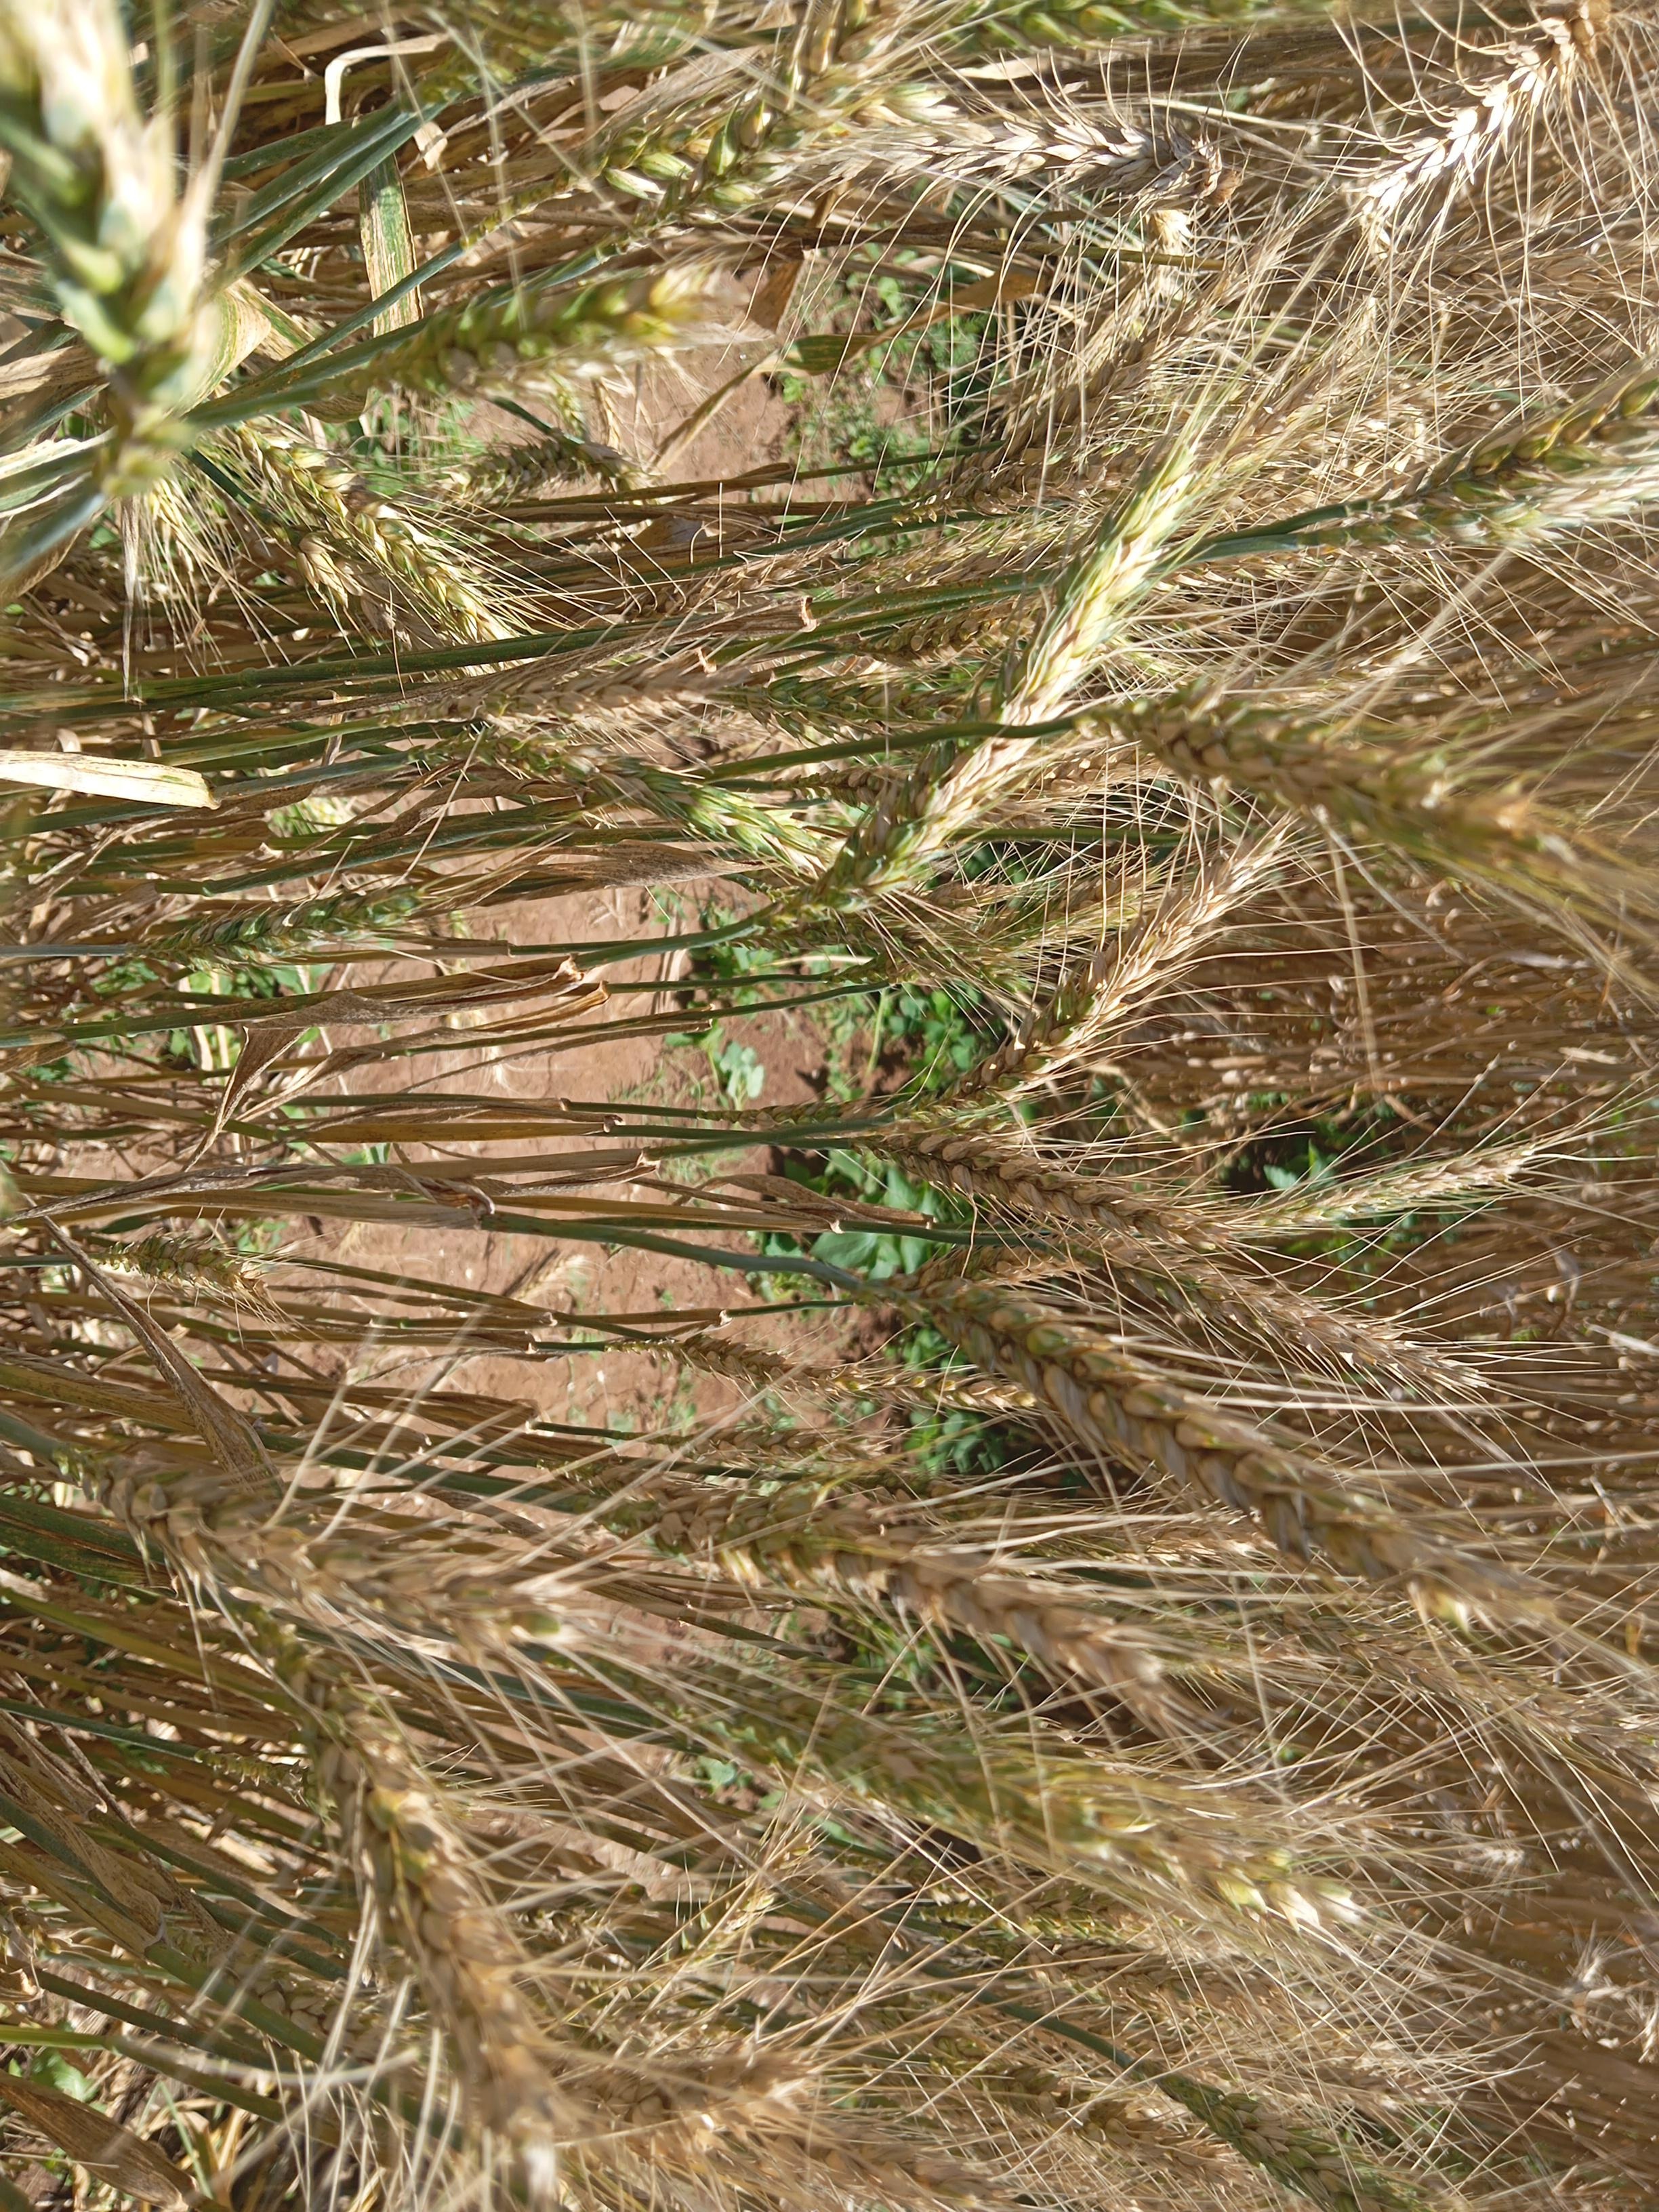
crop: wheat
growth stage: maturity
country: Kenya
